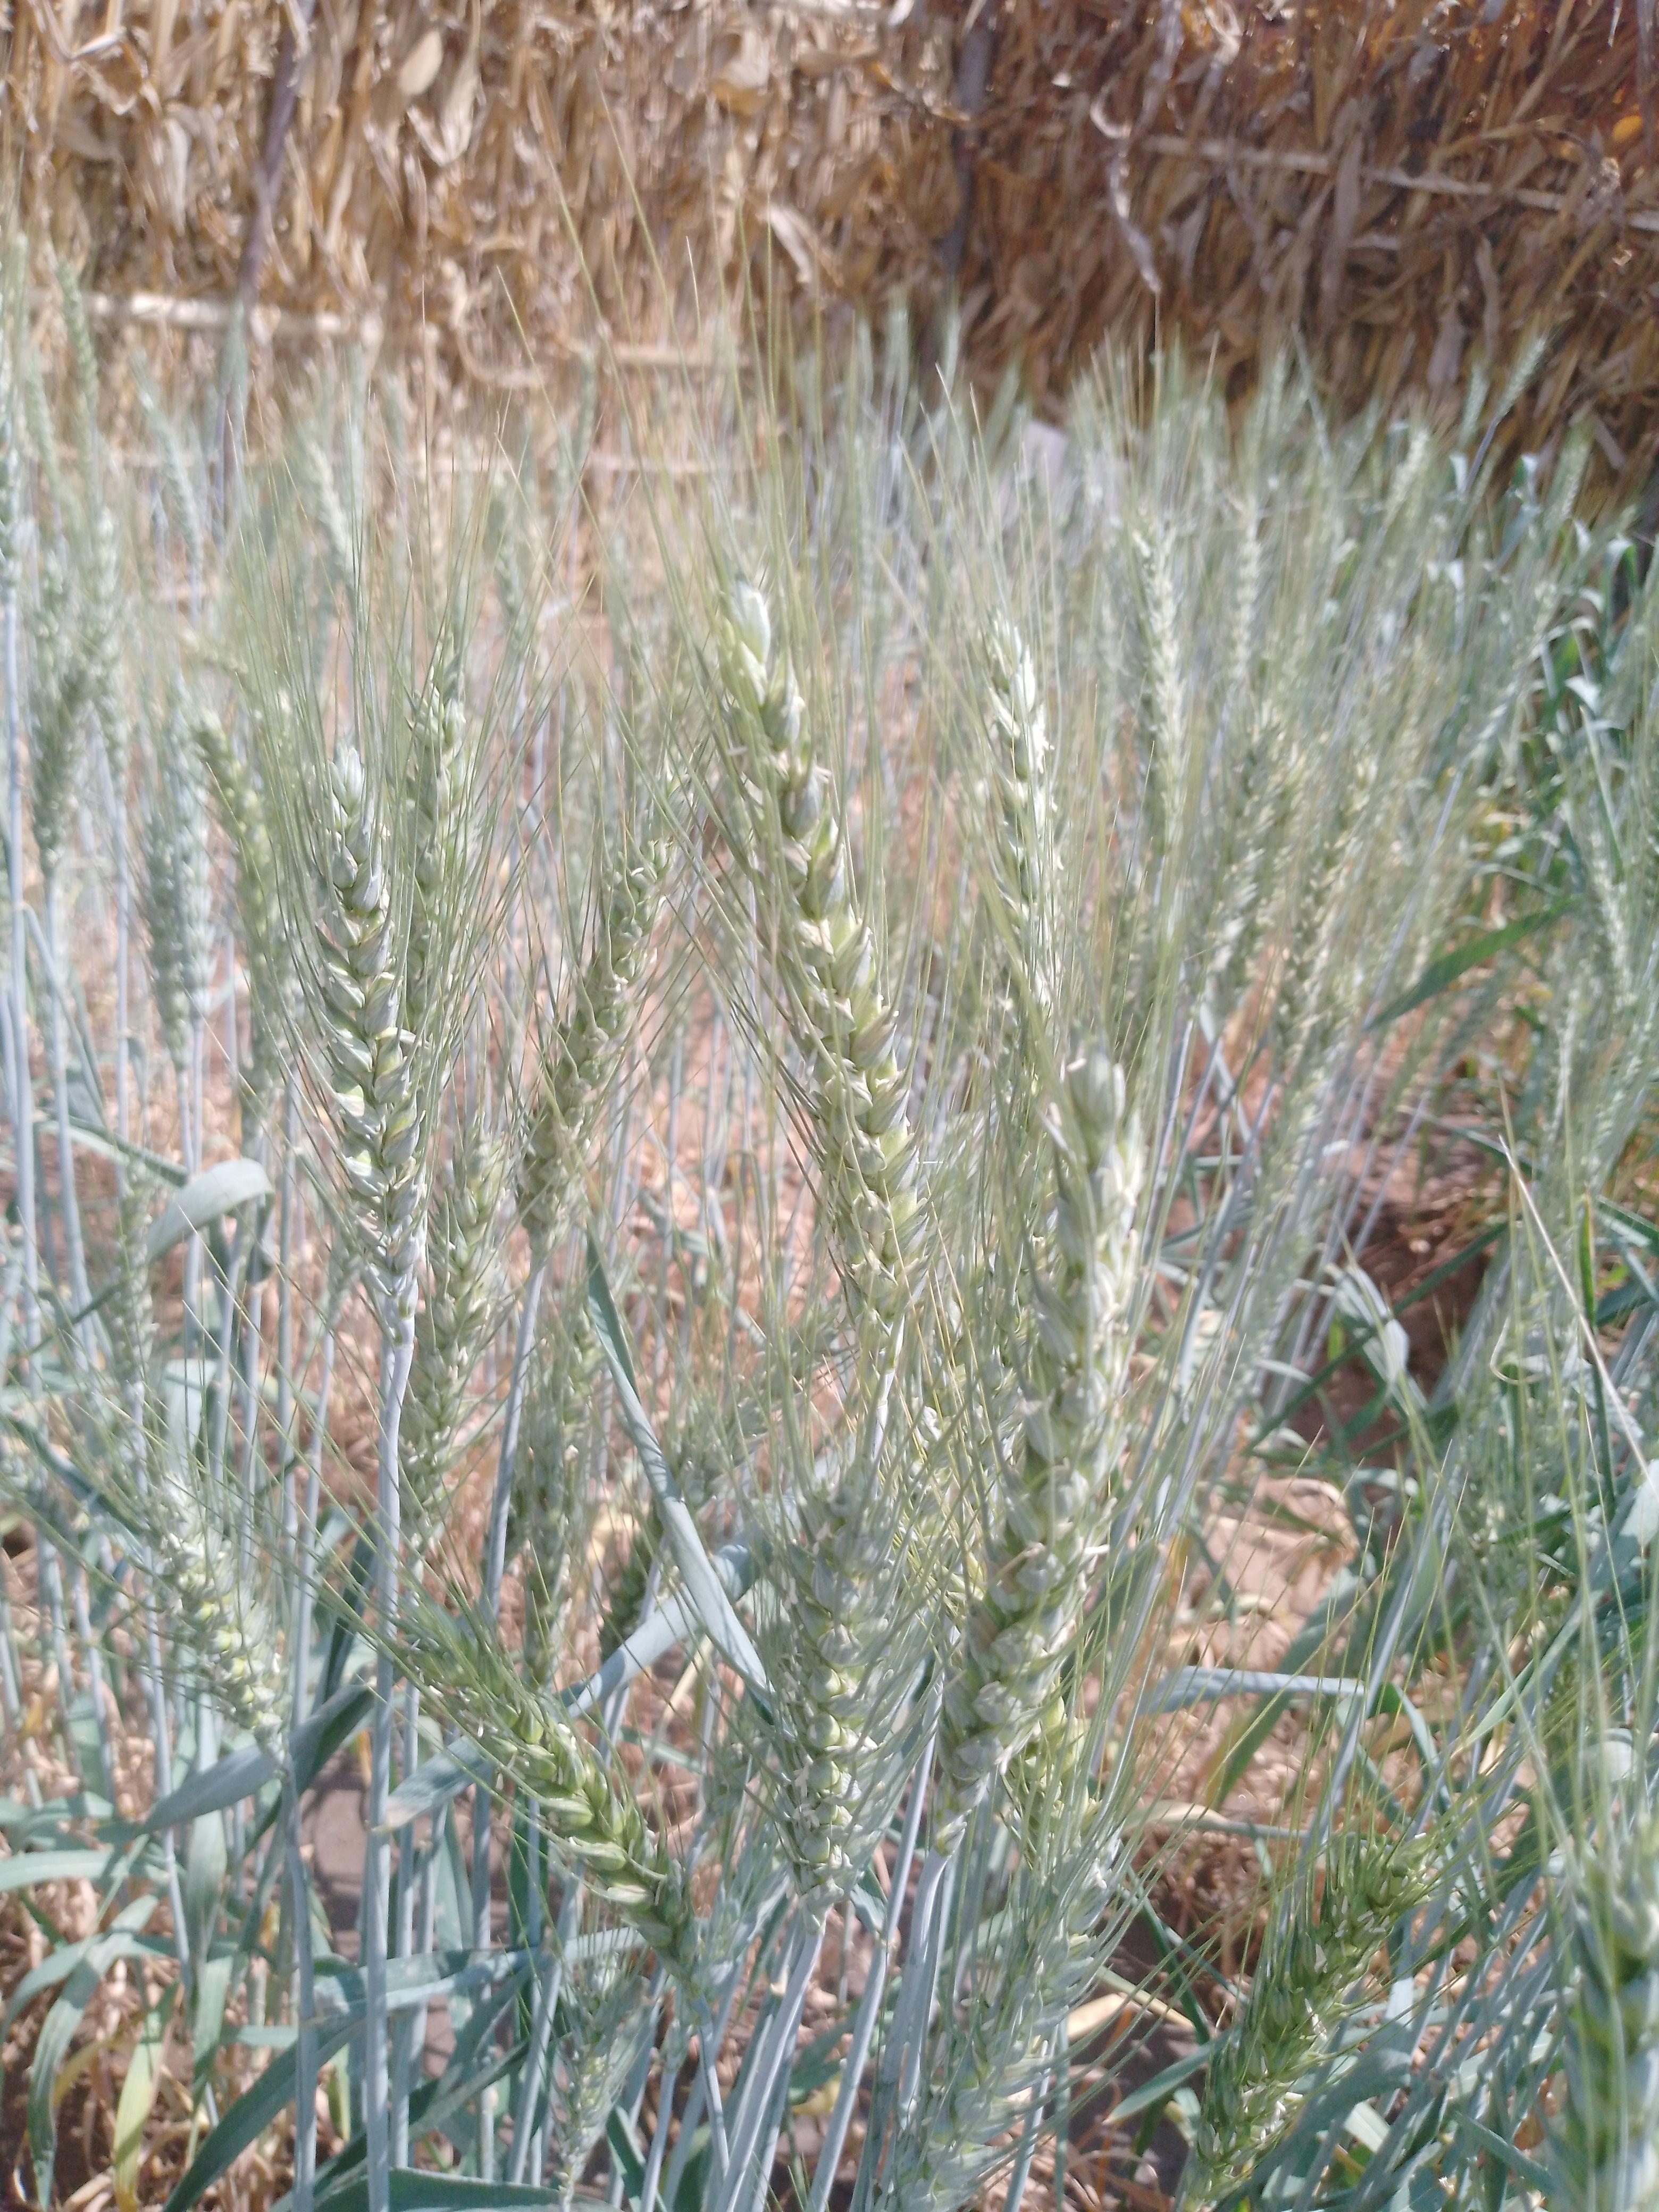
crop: wheat
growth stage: heading tuber
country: Malawi
